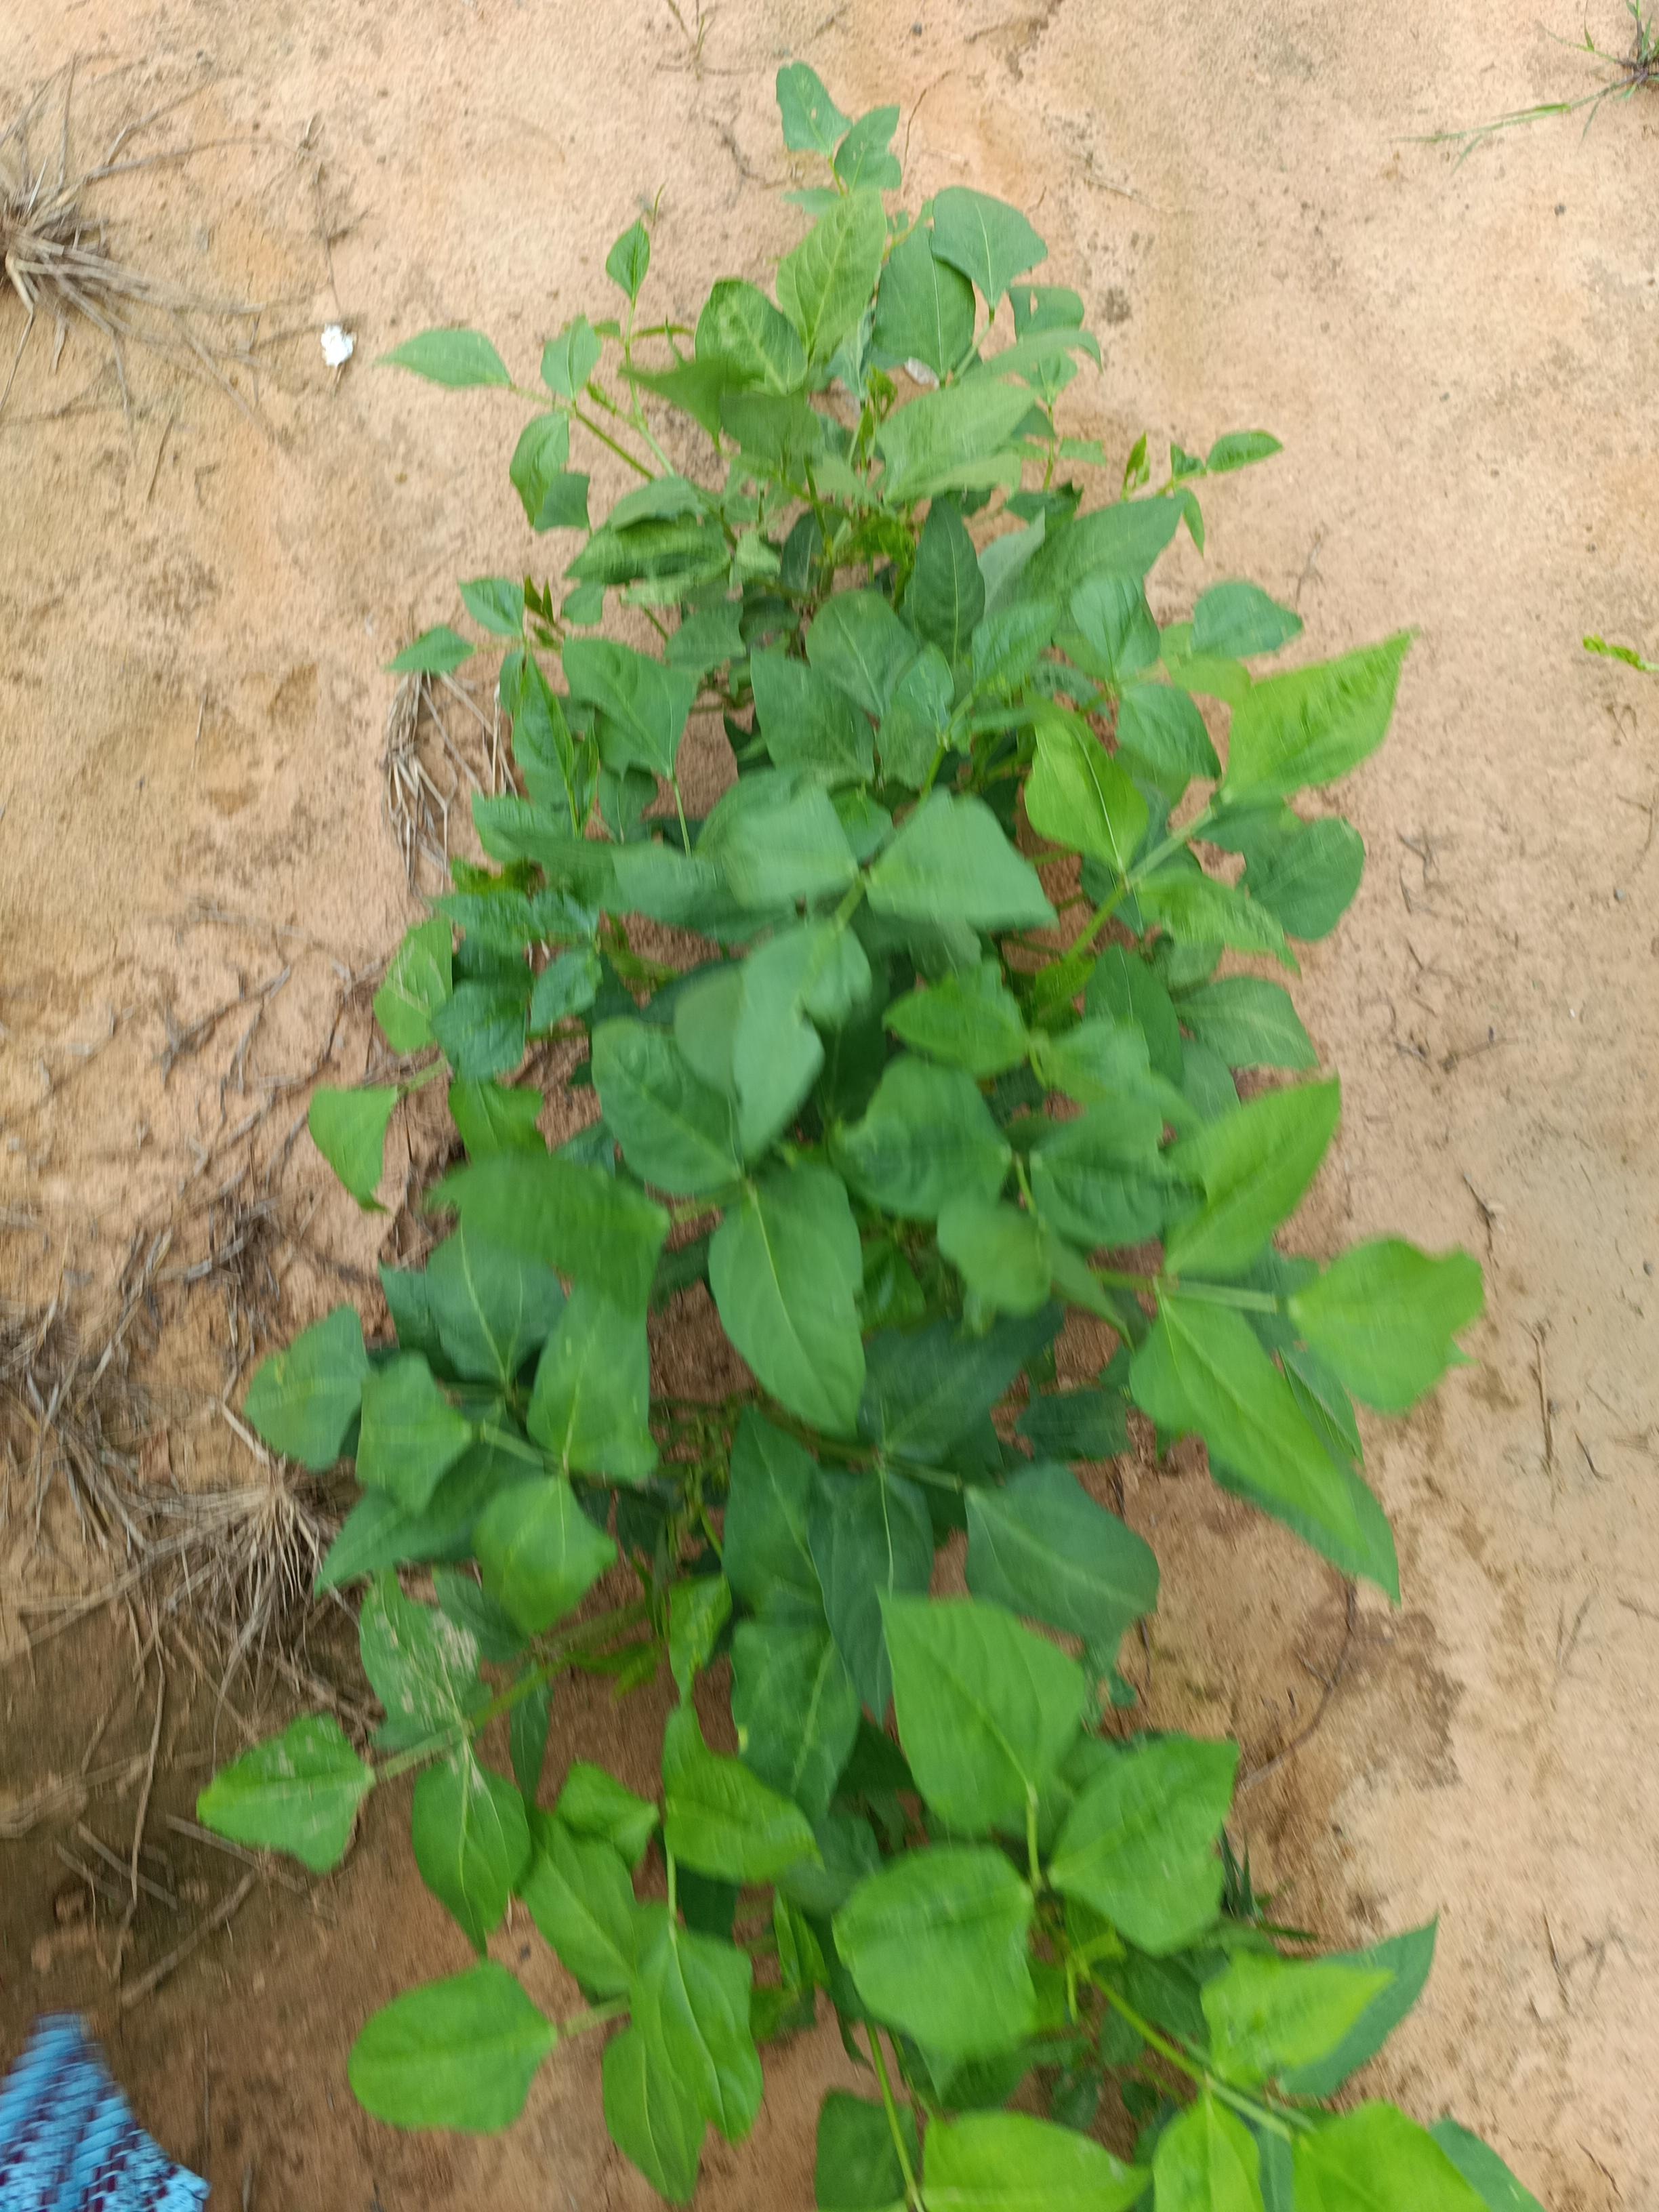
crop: cowpea
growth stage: emergence
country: Nigeria
